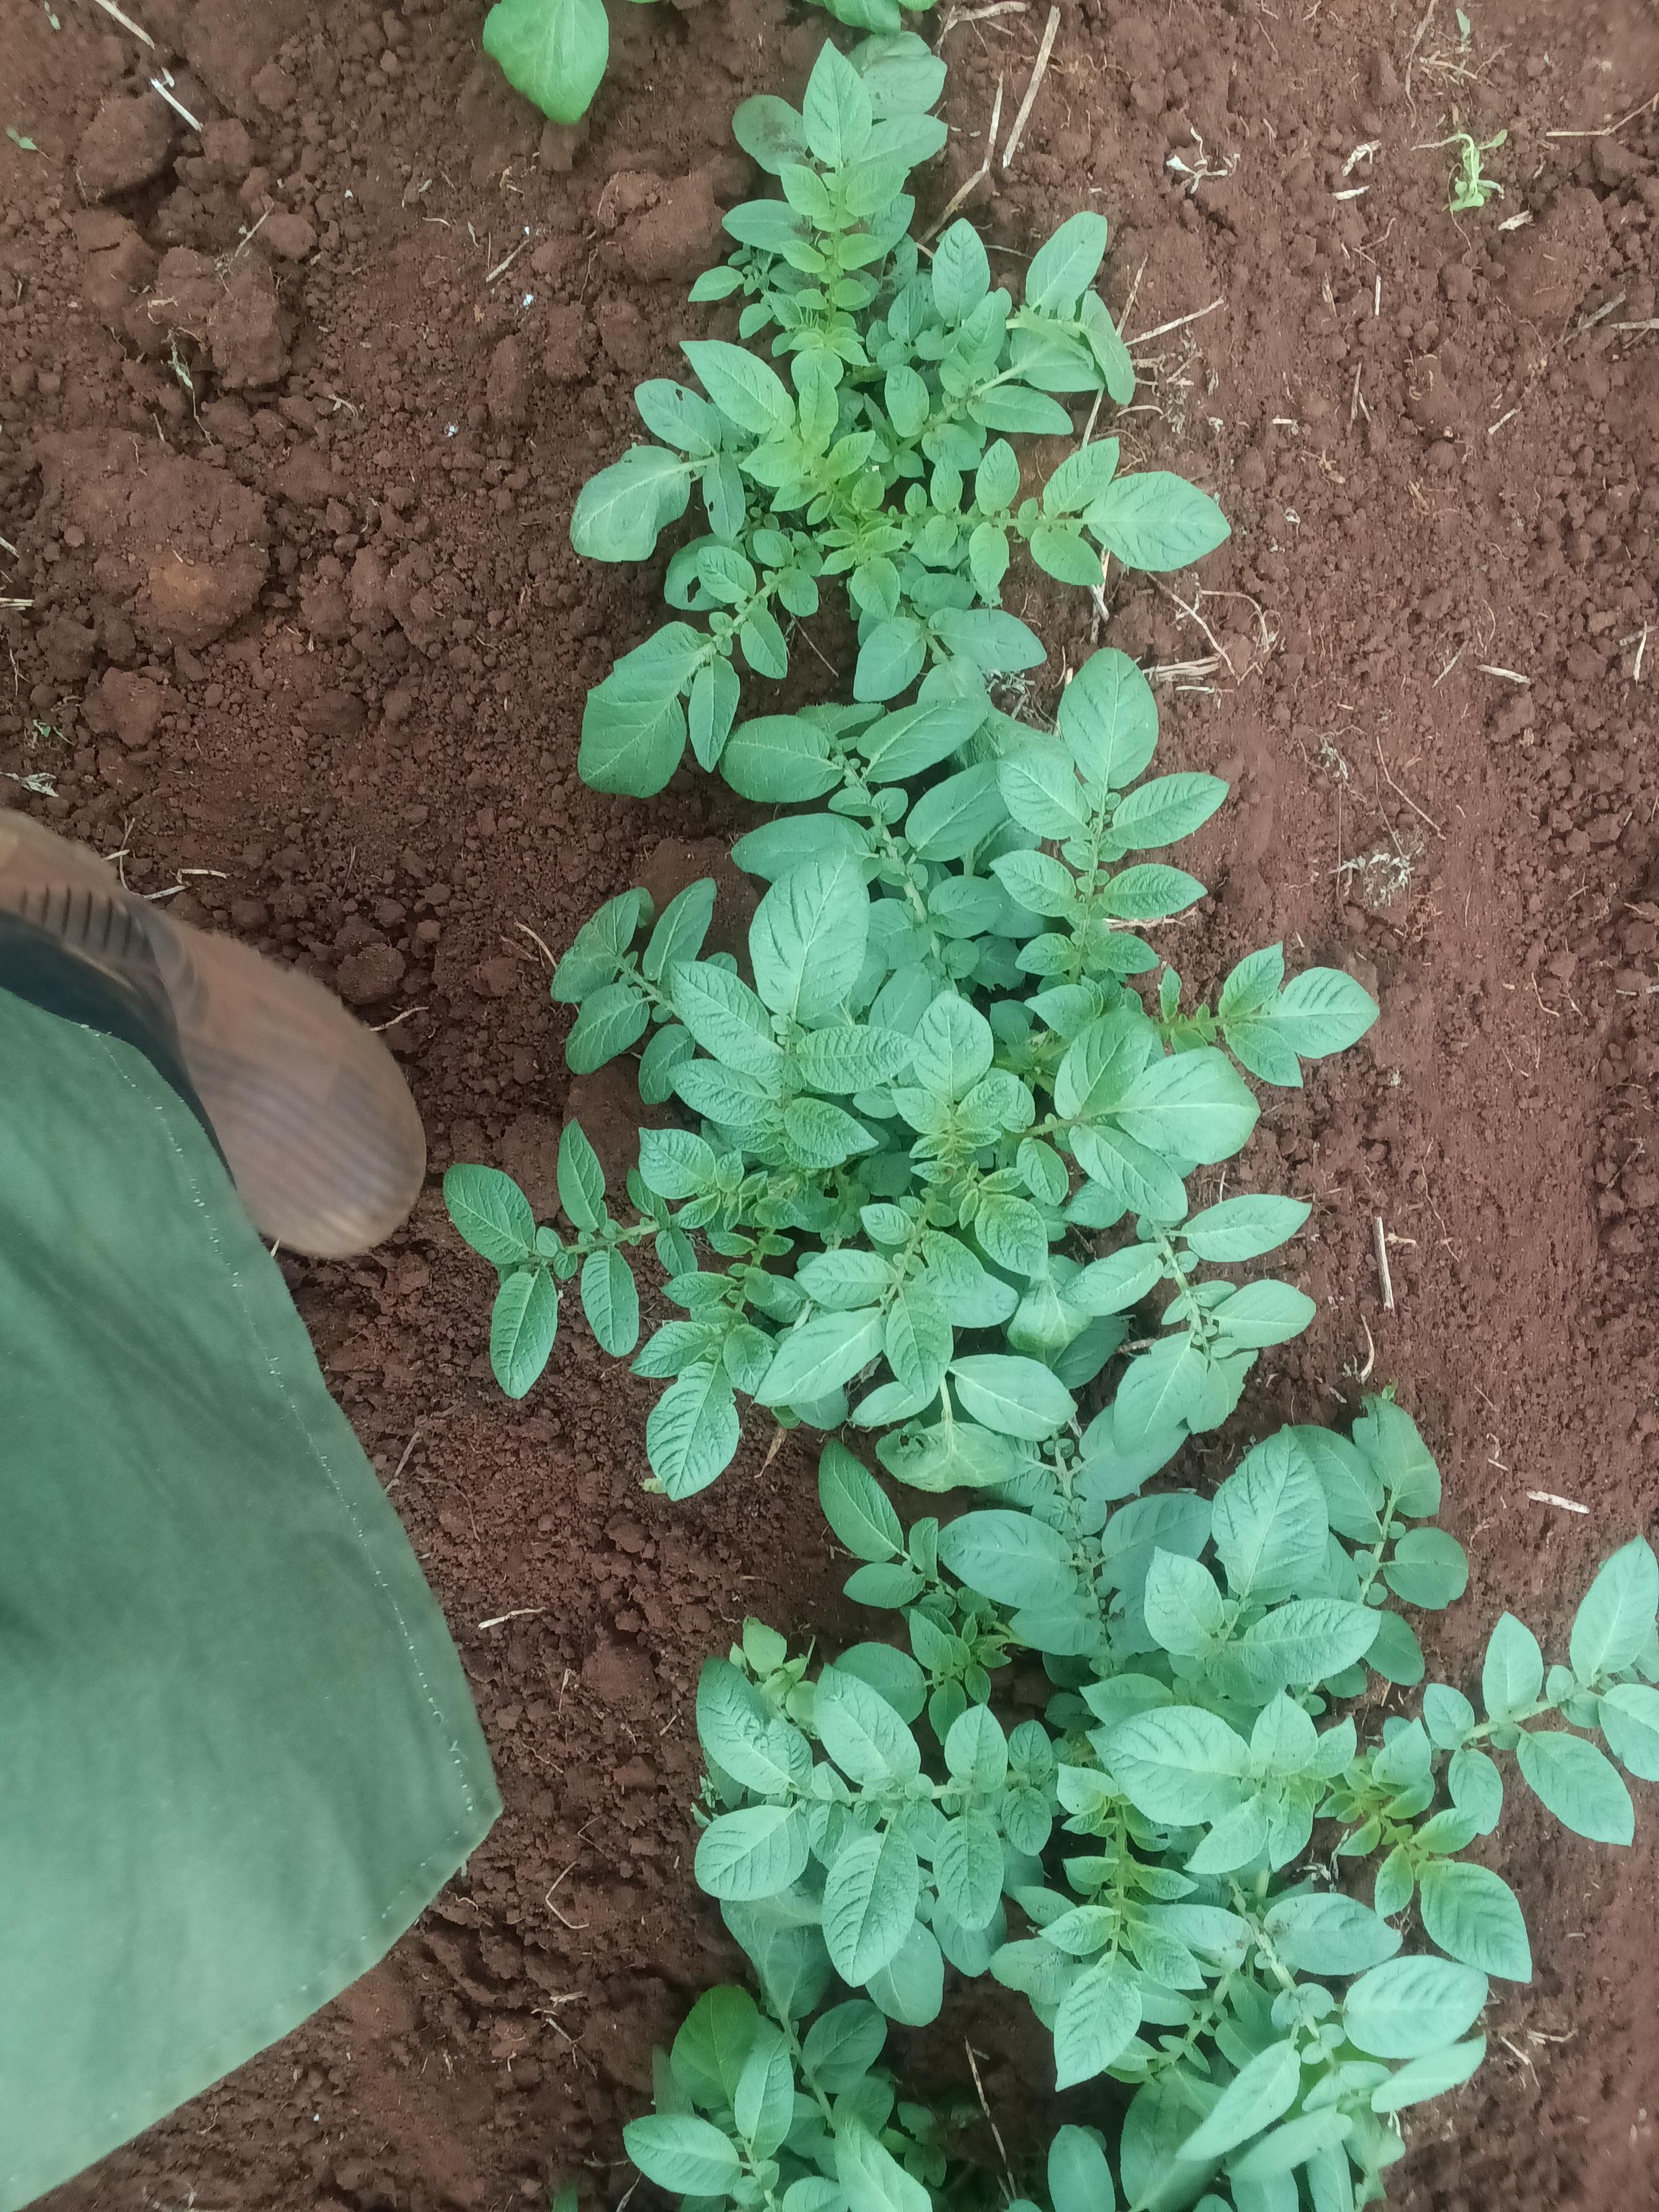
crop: potato
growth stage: emergence
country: Kenya
